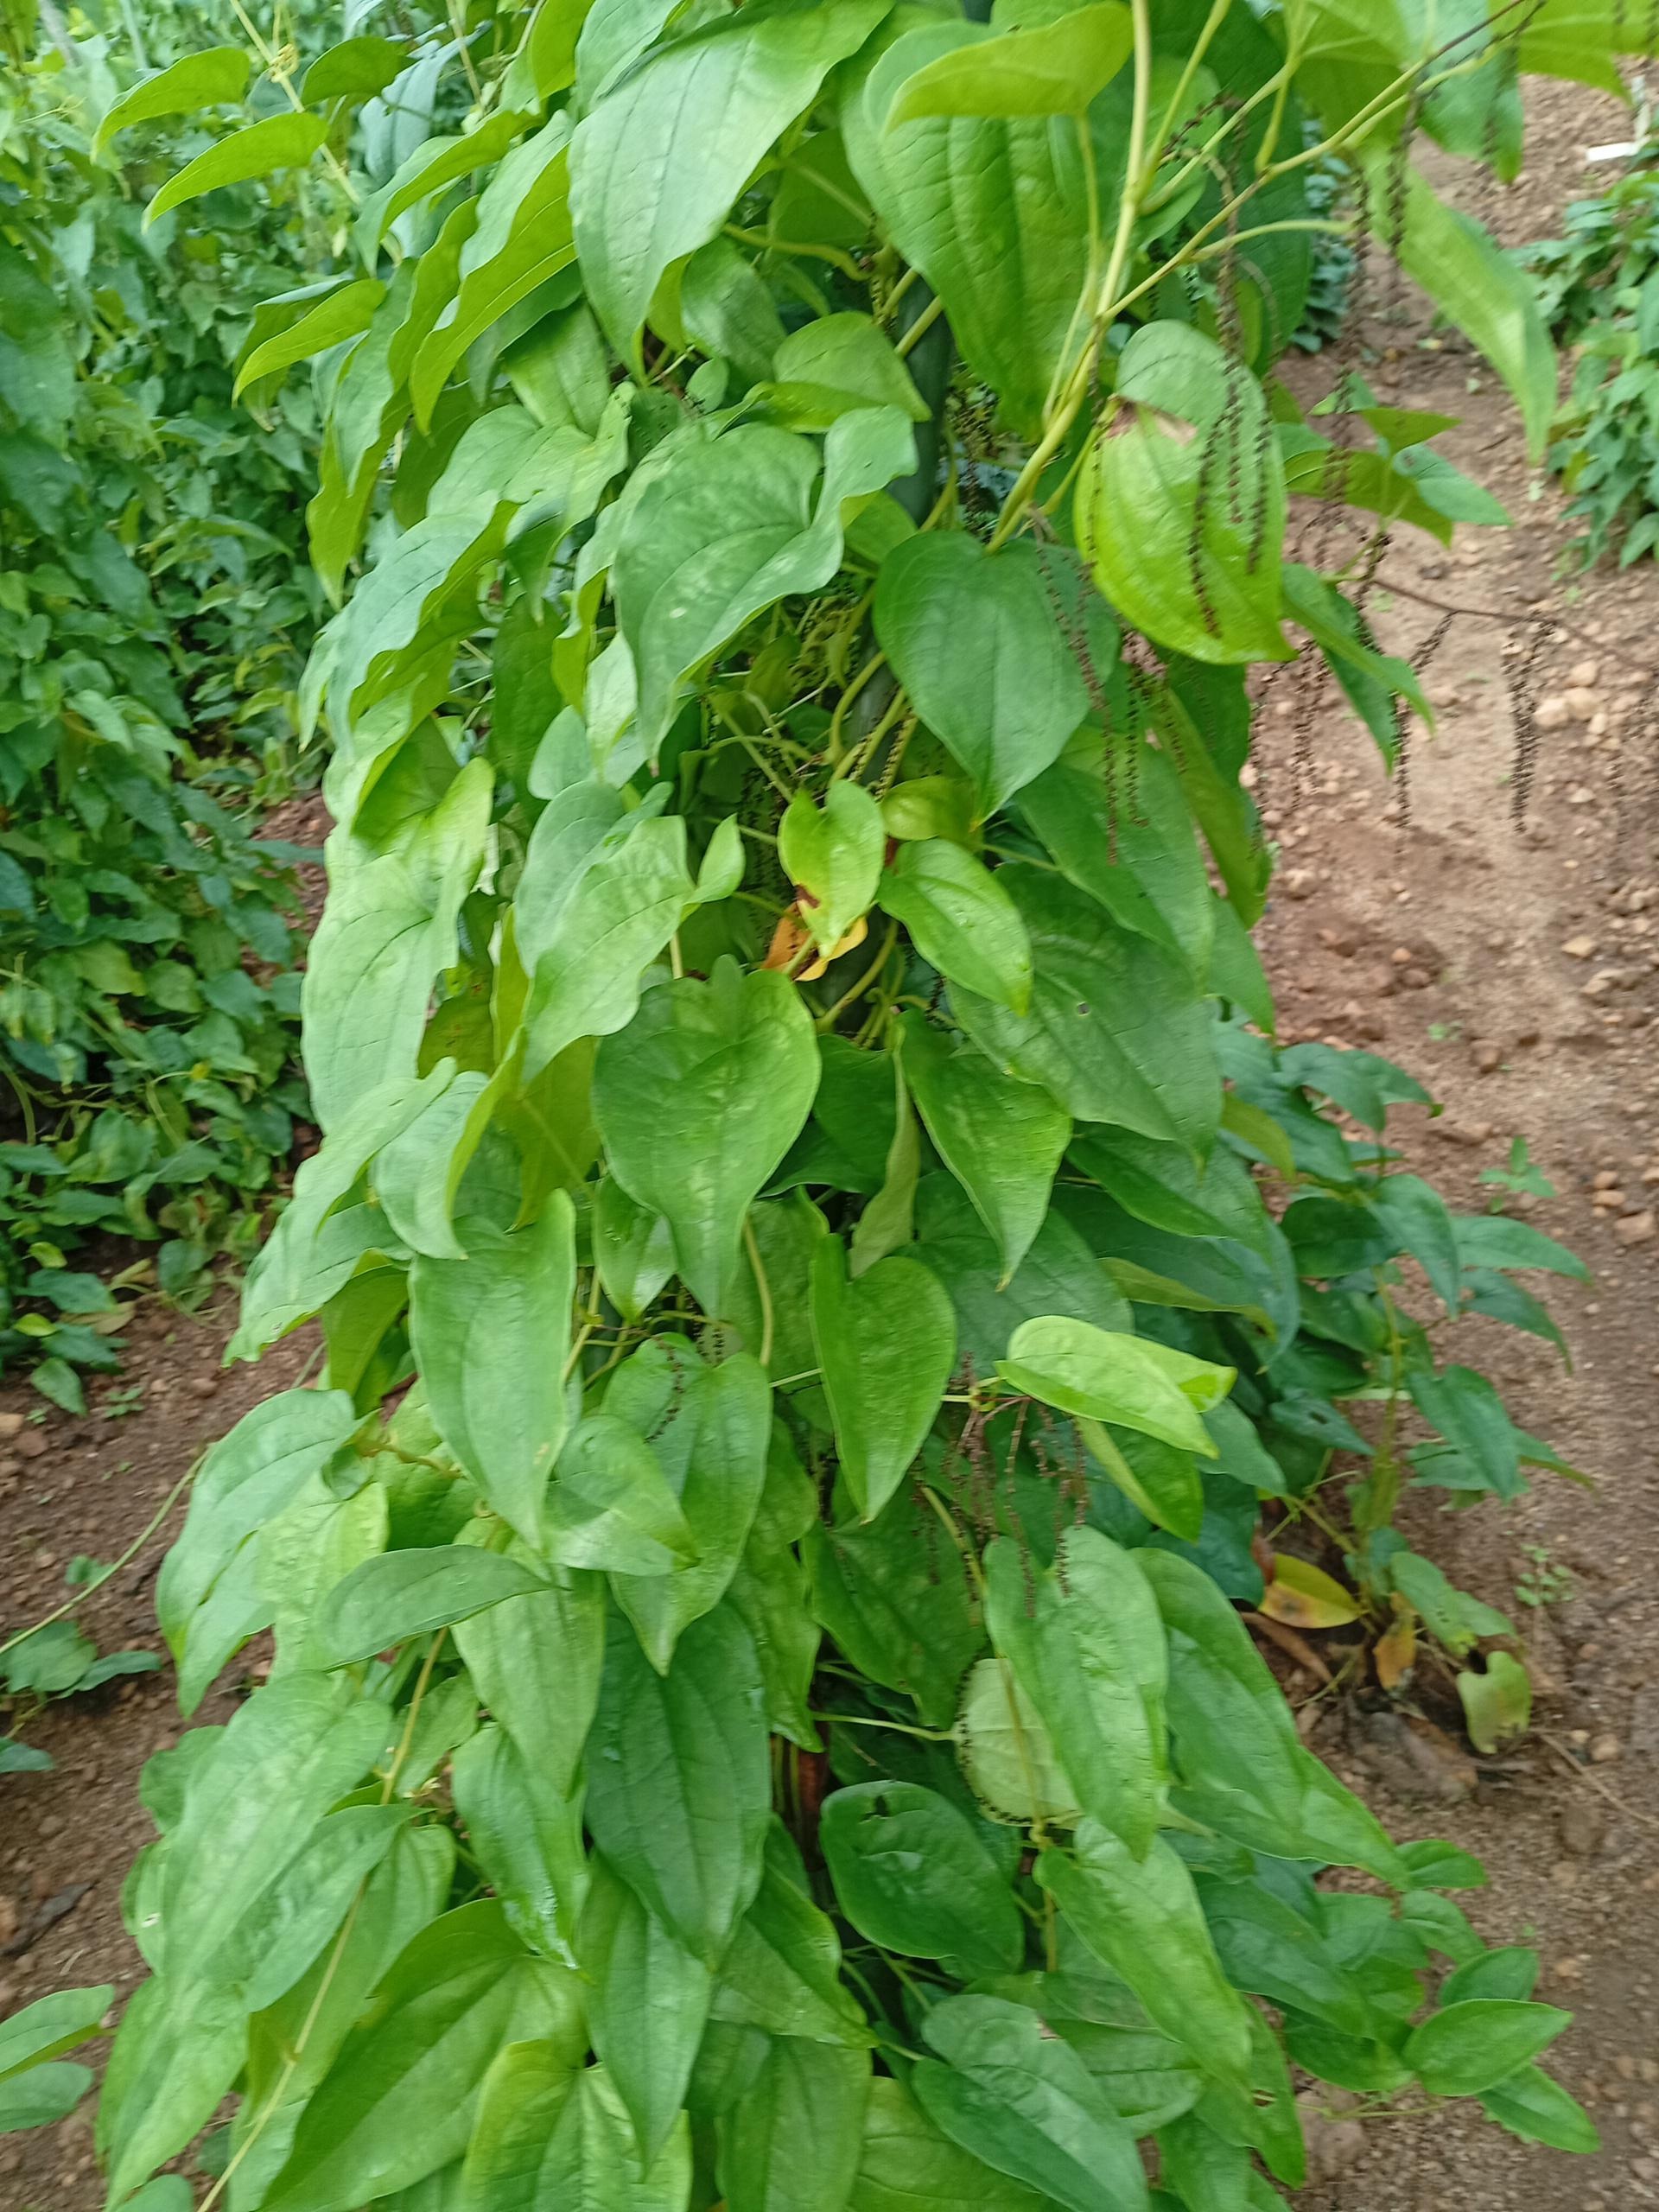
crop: yam
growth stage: vegetative
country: Nigeria
